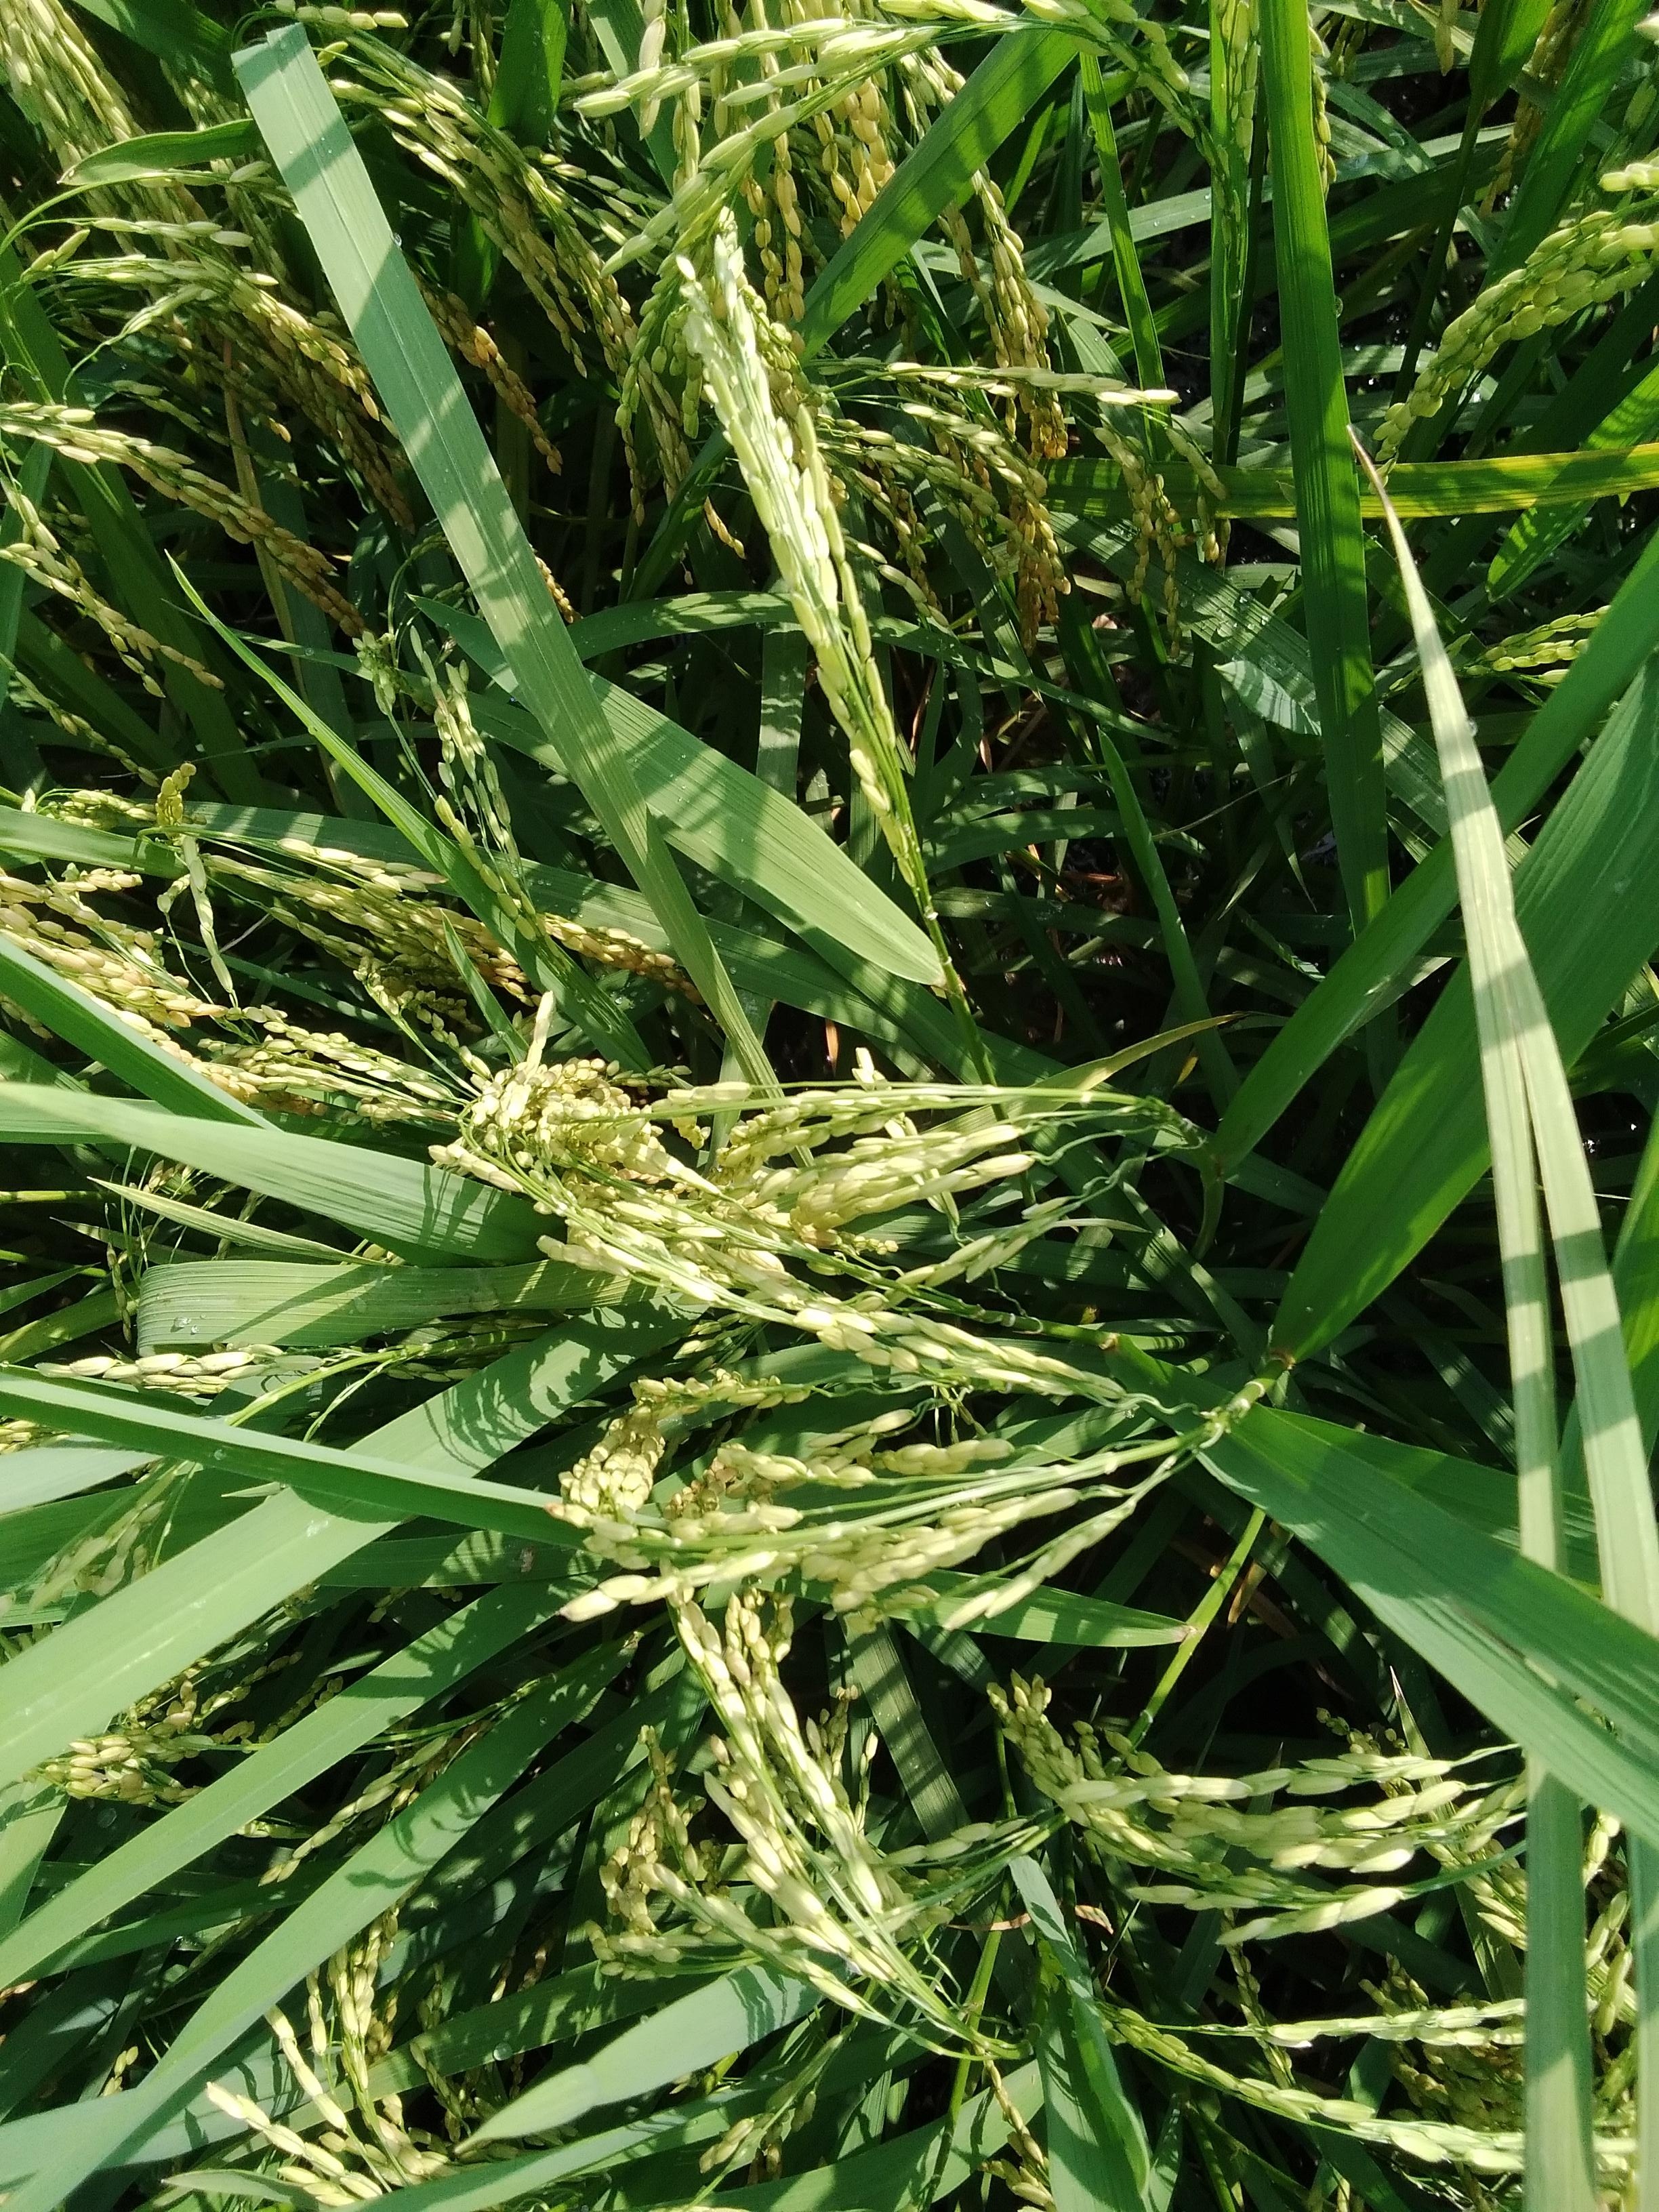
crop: rice
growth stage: ripening
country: Nigeria
